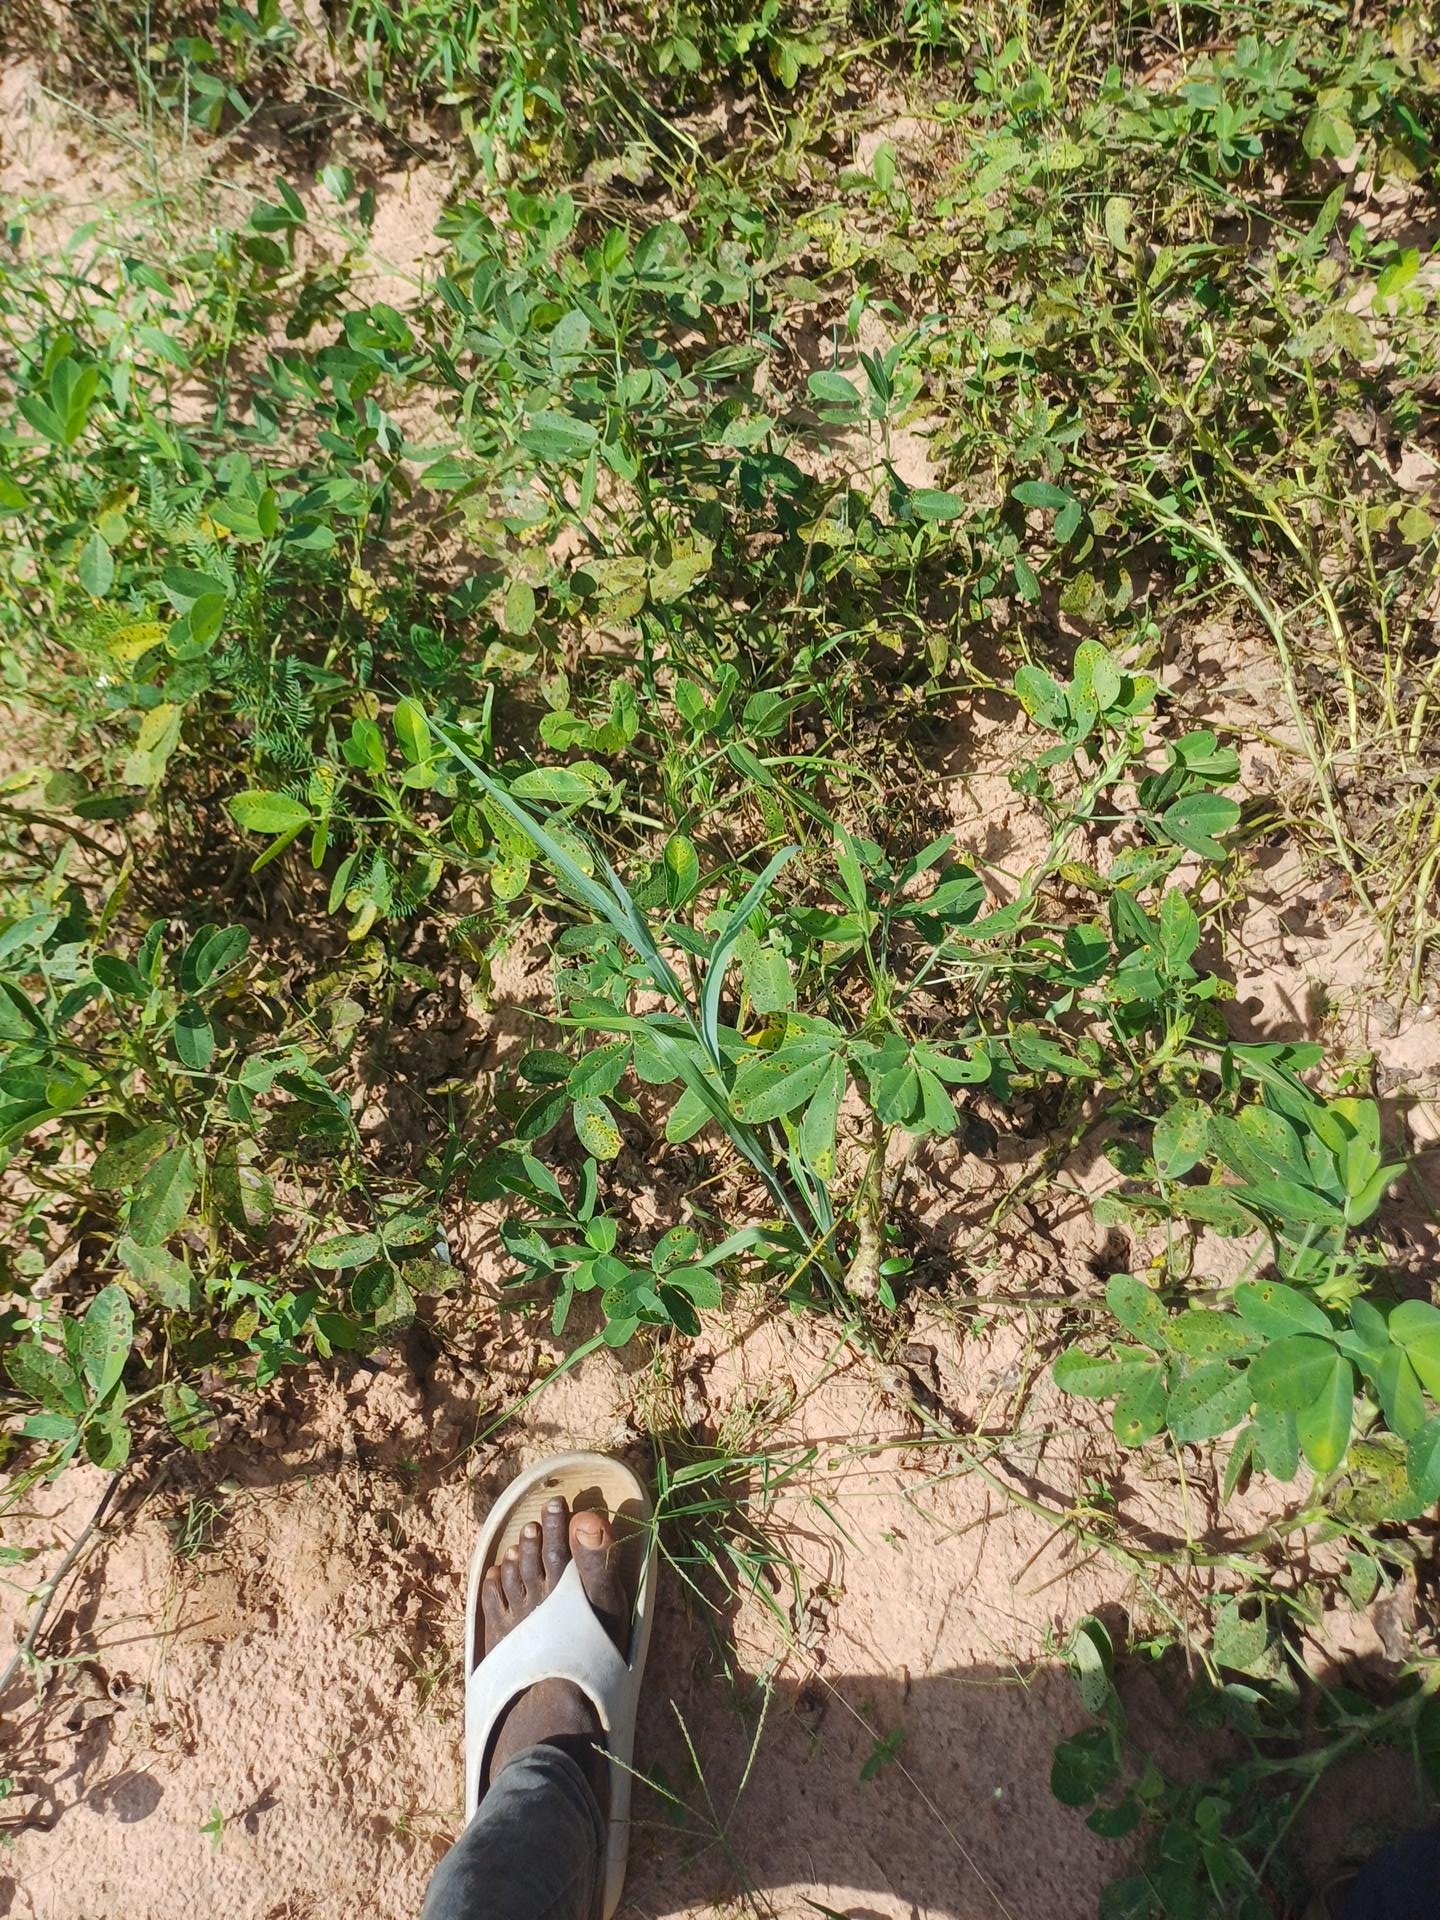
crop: groundnut
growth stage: flowering
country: Senegal
